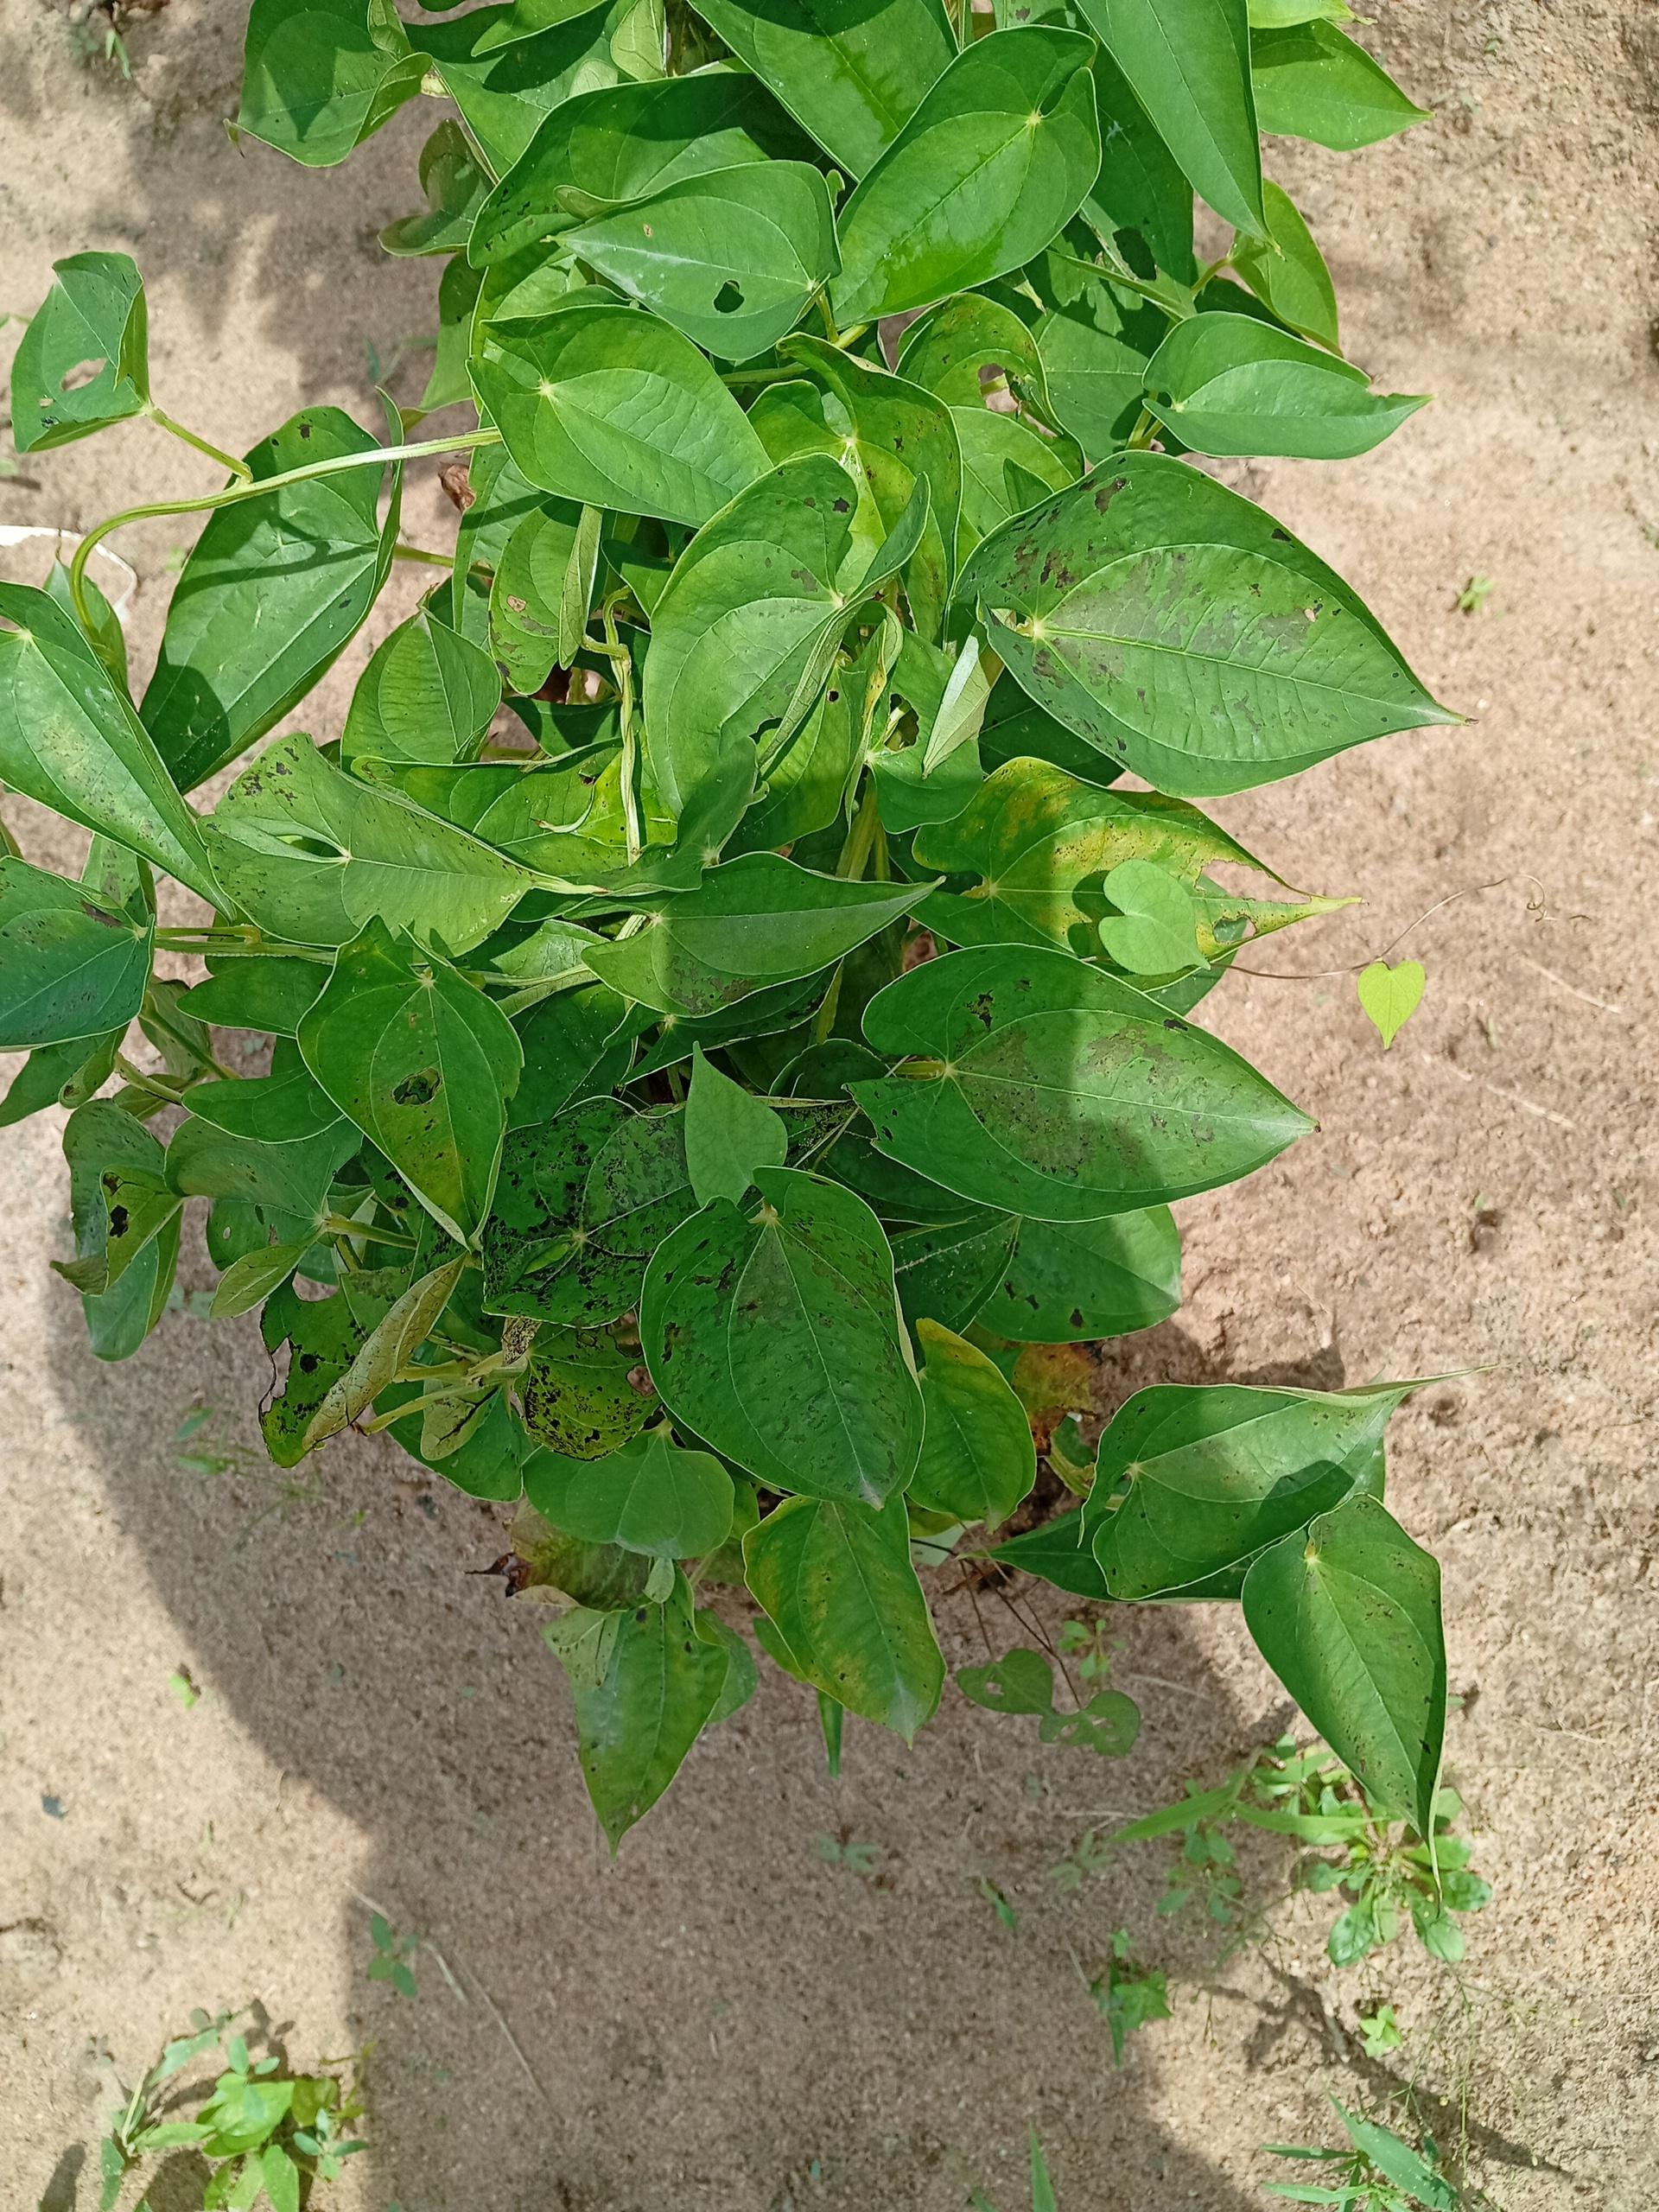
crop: yam
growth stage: vegetative
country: Nigeria
